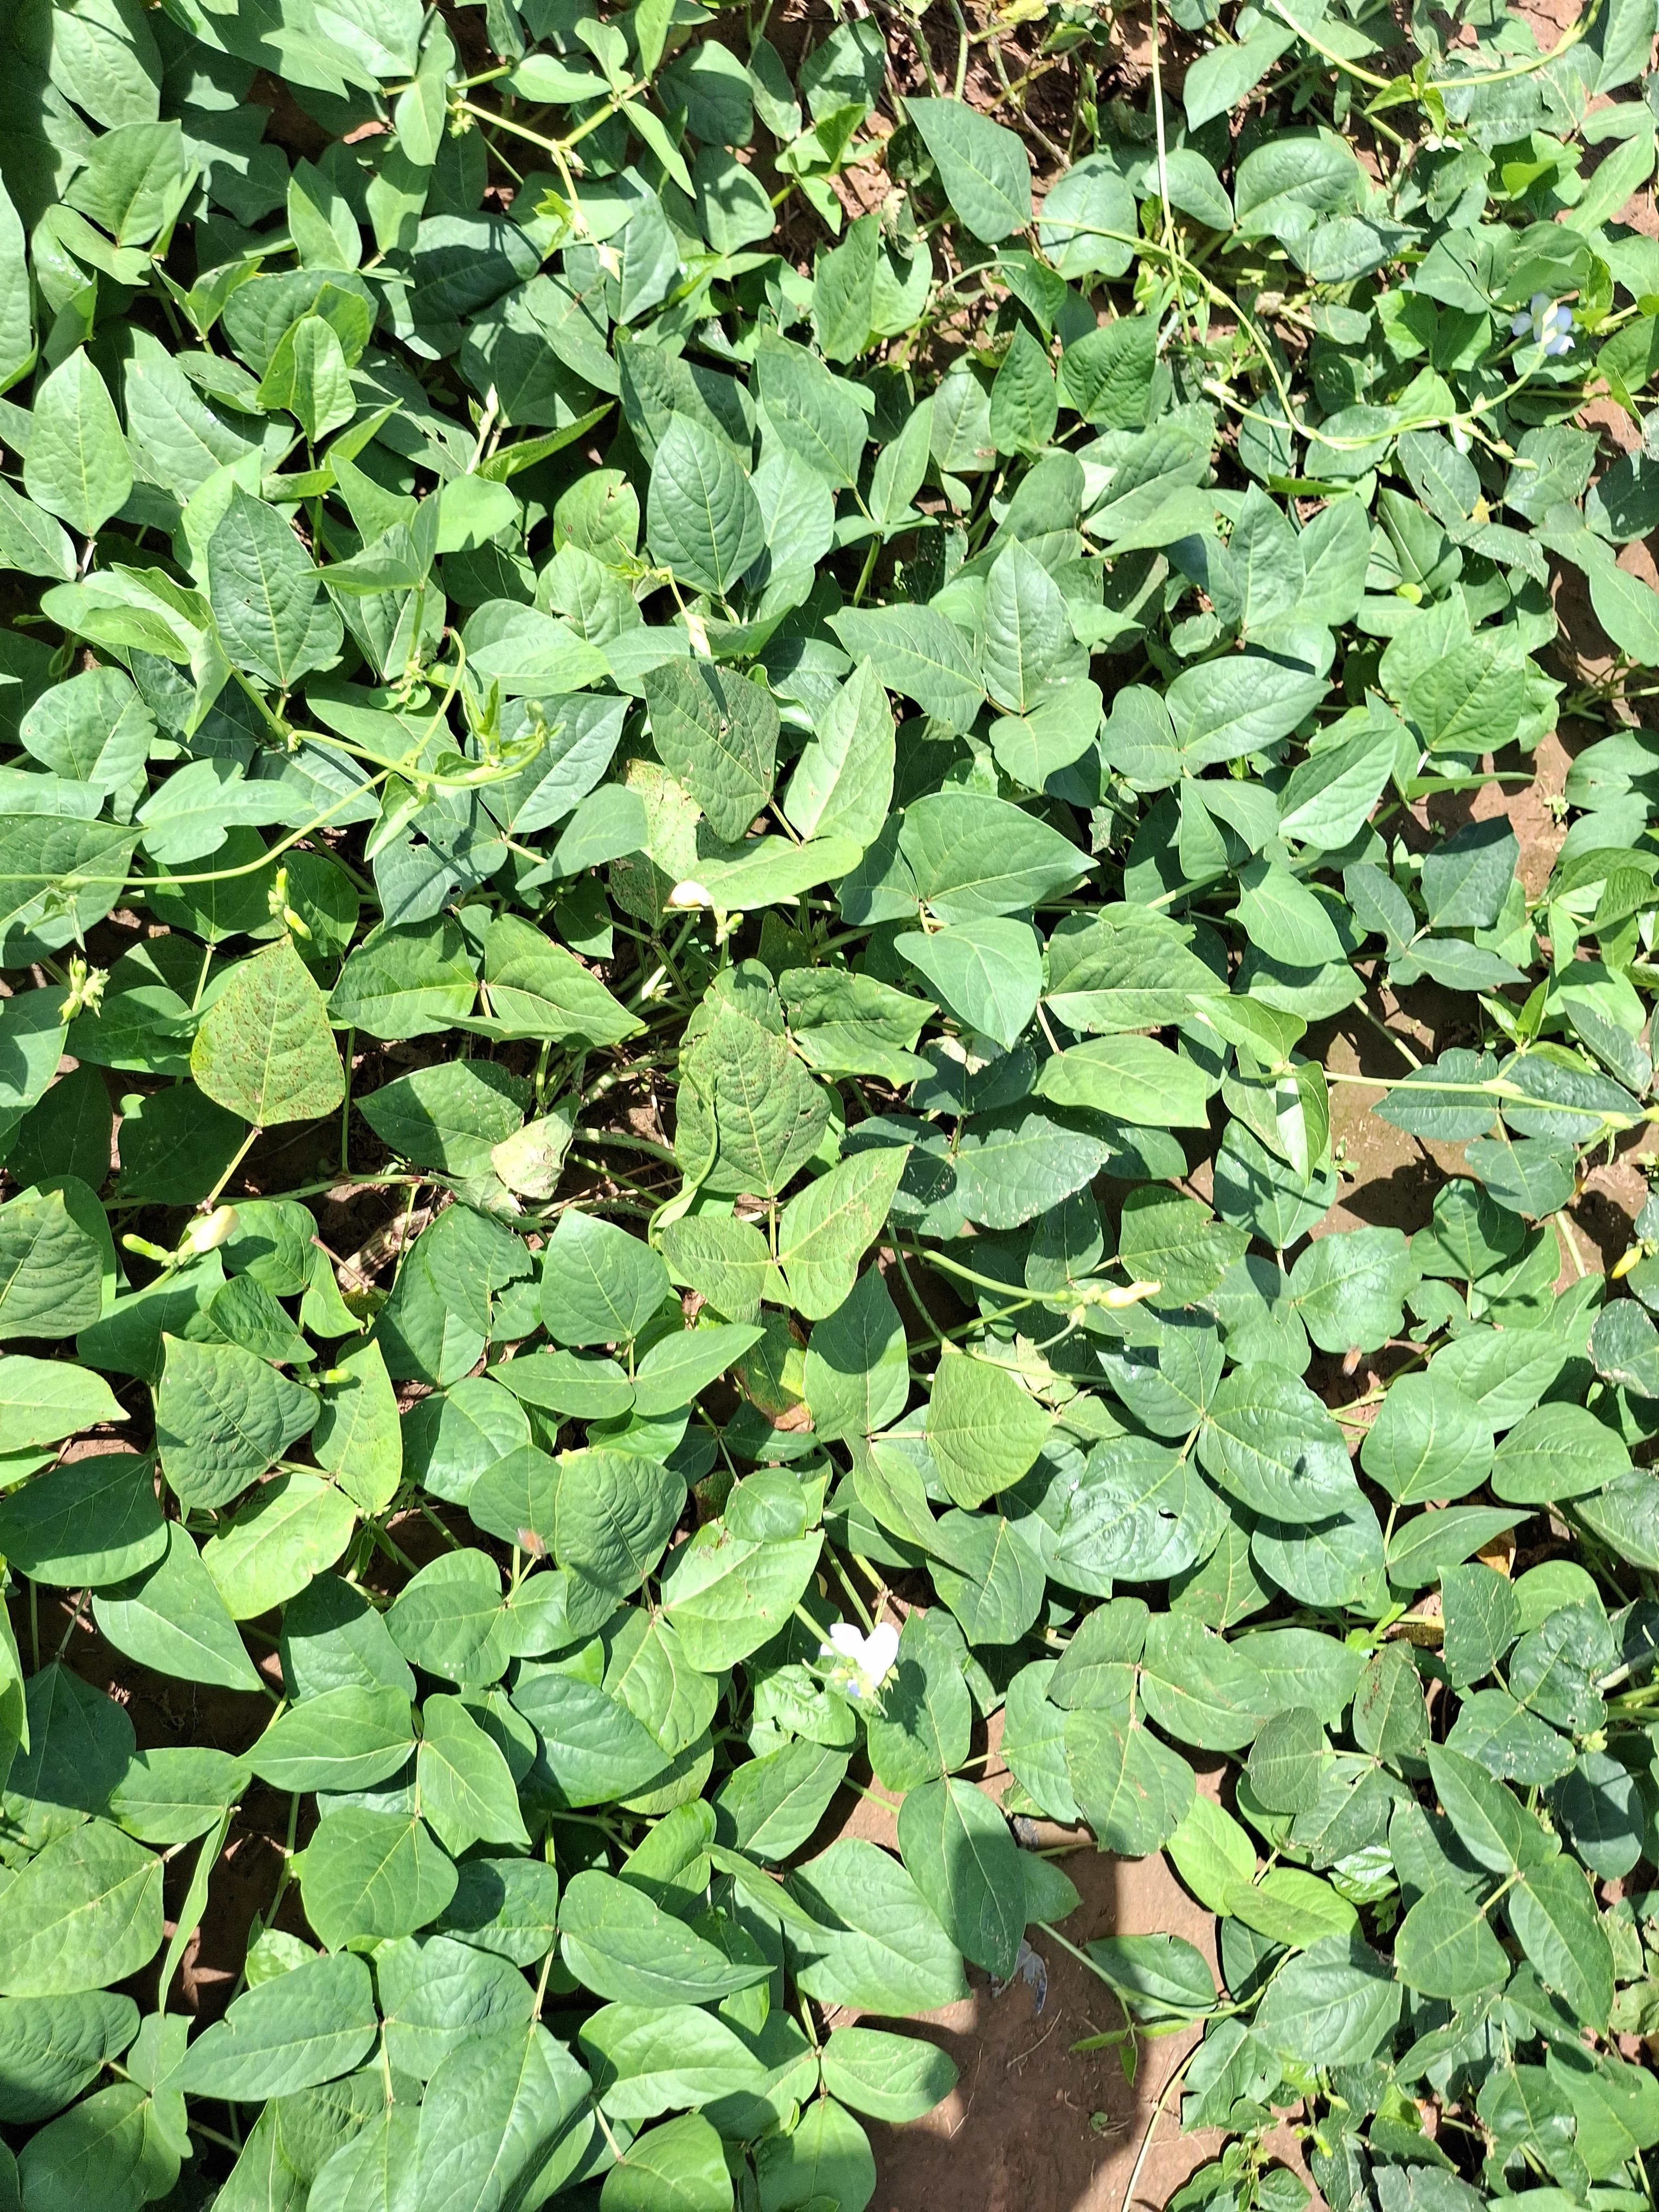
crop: cowpea
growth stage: development pod
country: Nigeria
